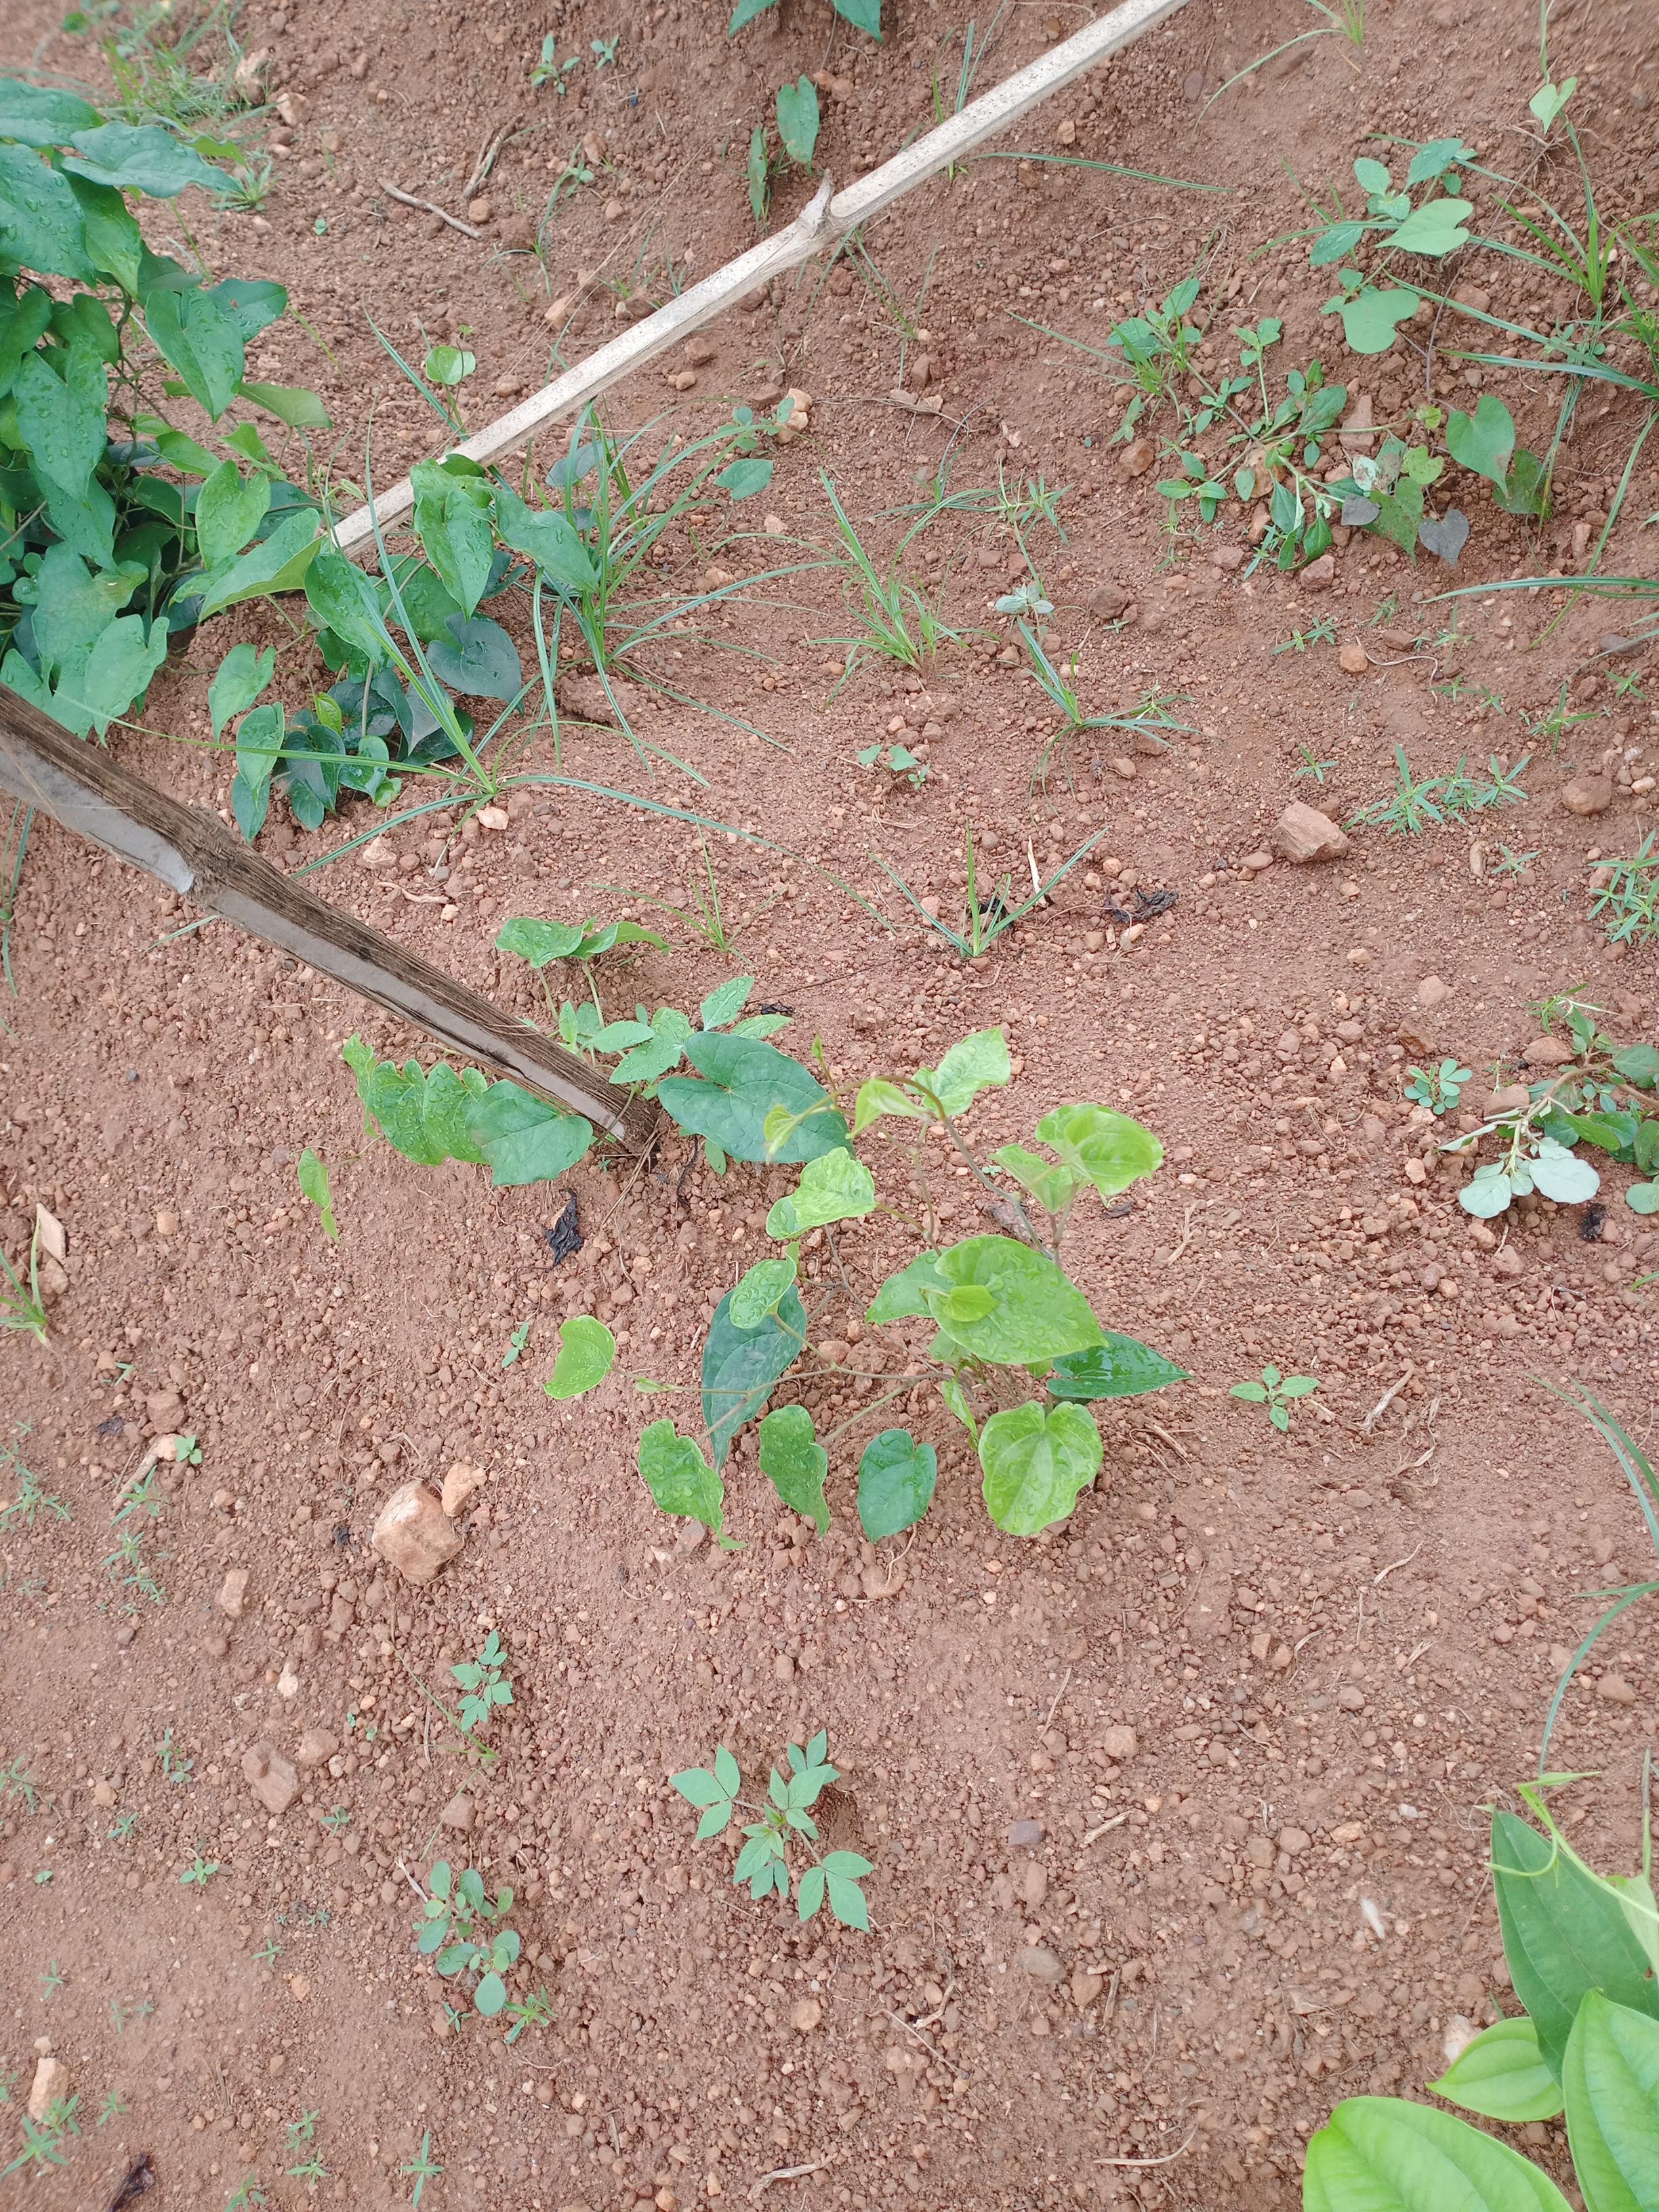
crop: yam
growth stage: vegetative
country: Nigeria
